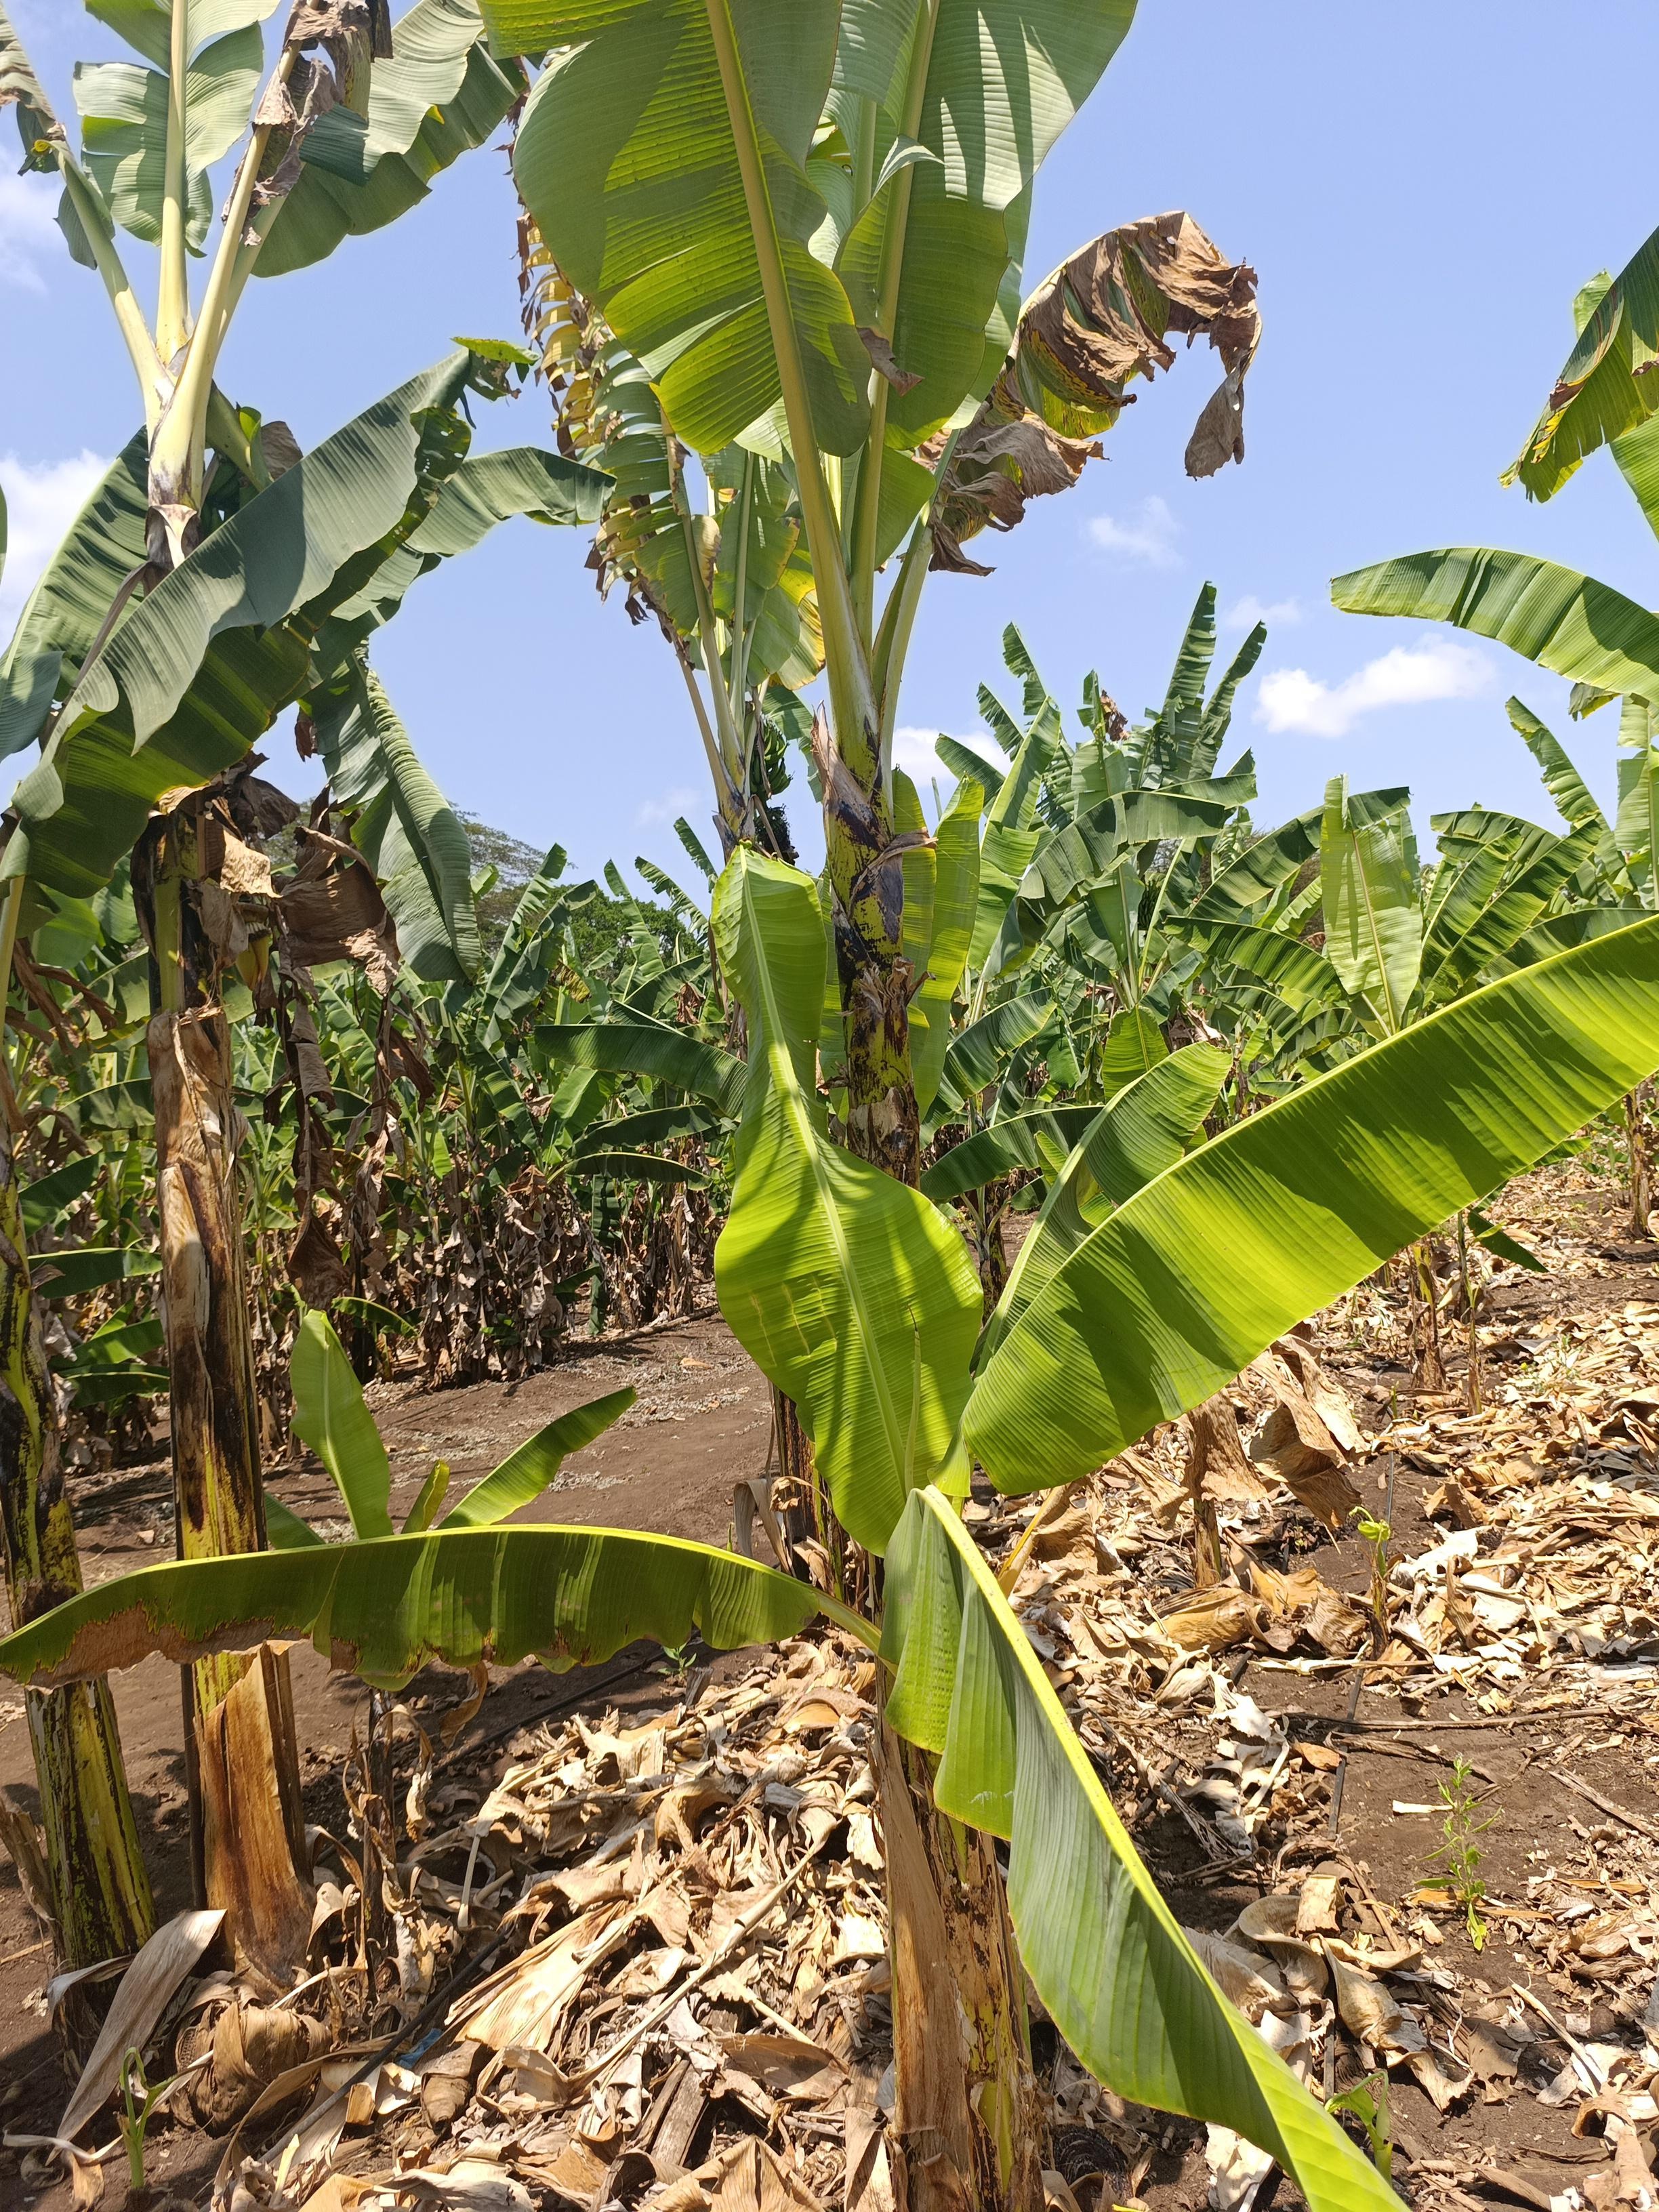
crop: banana
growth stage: vegetative
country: Tanzania
